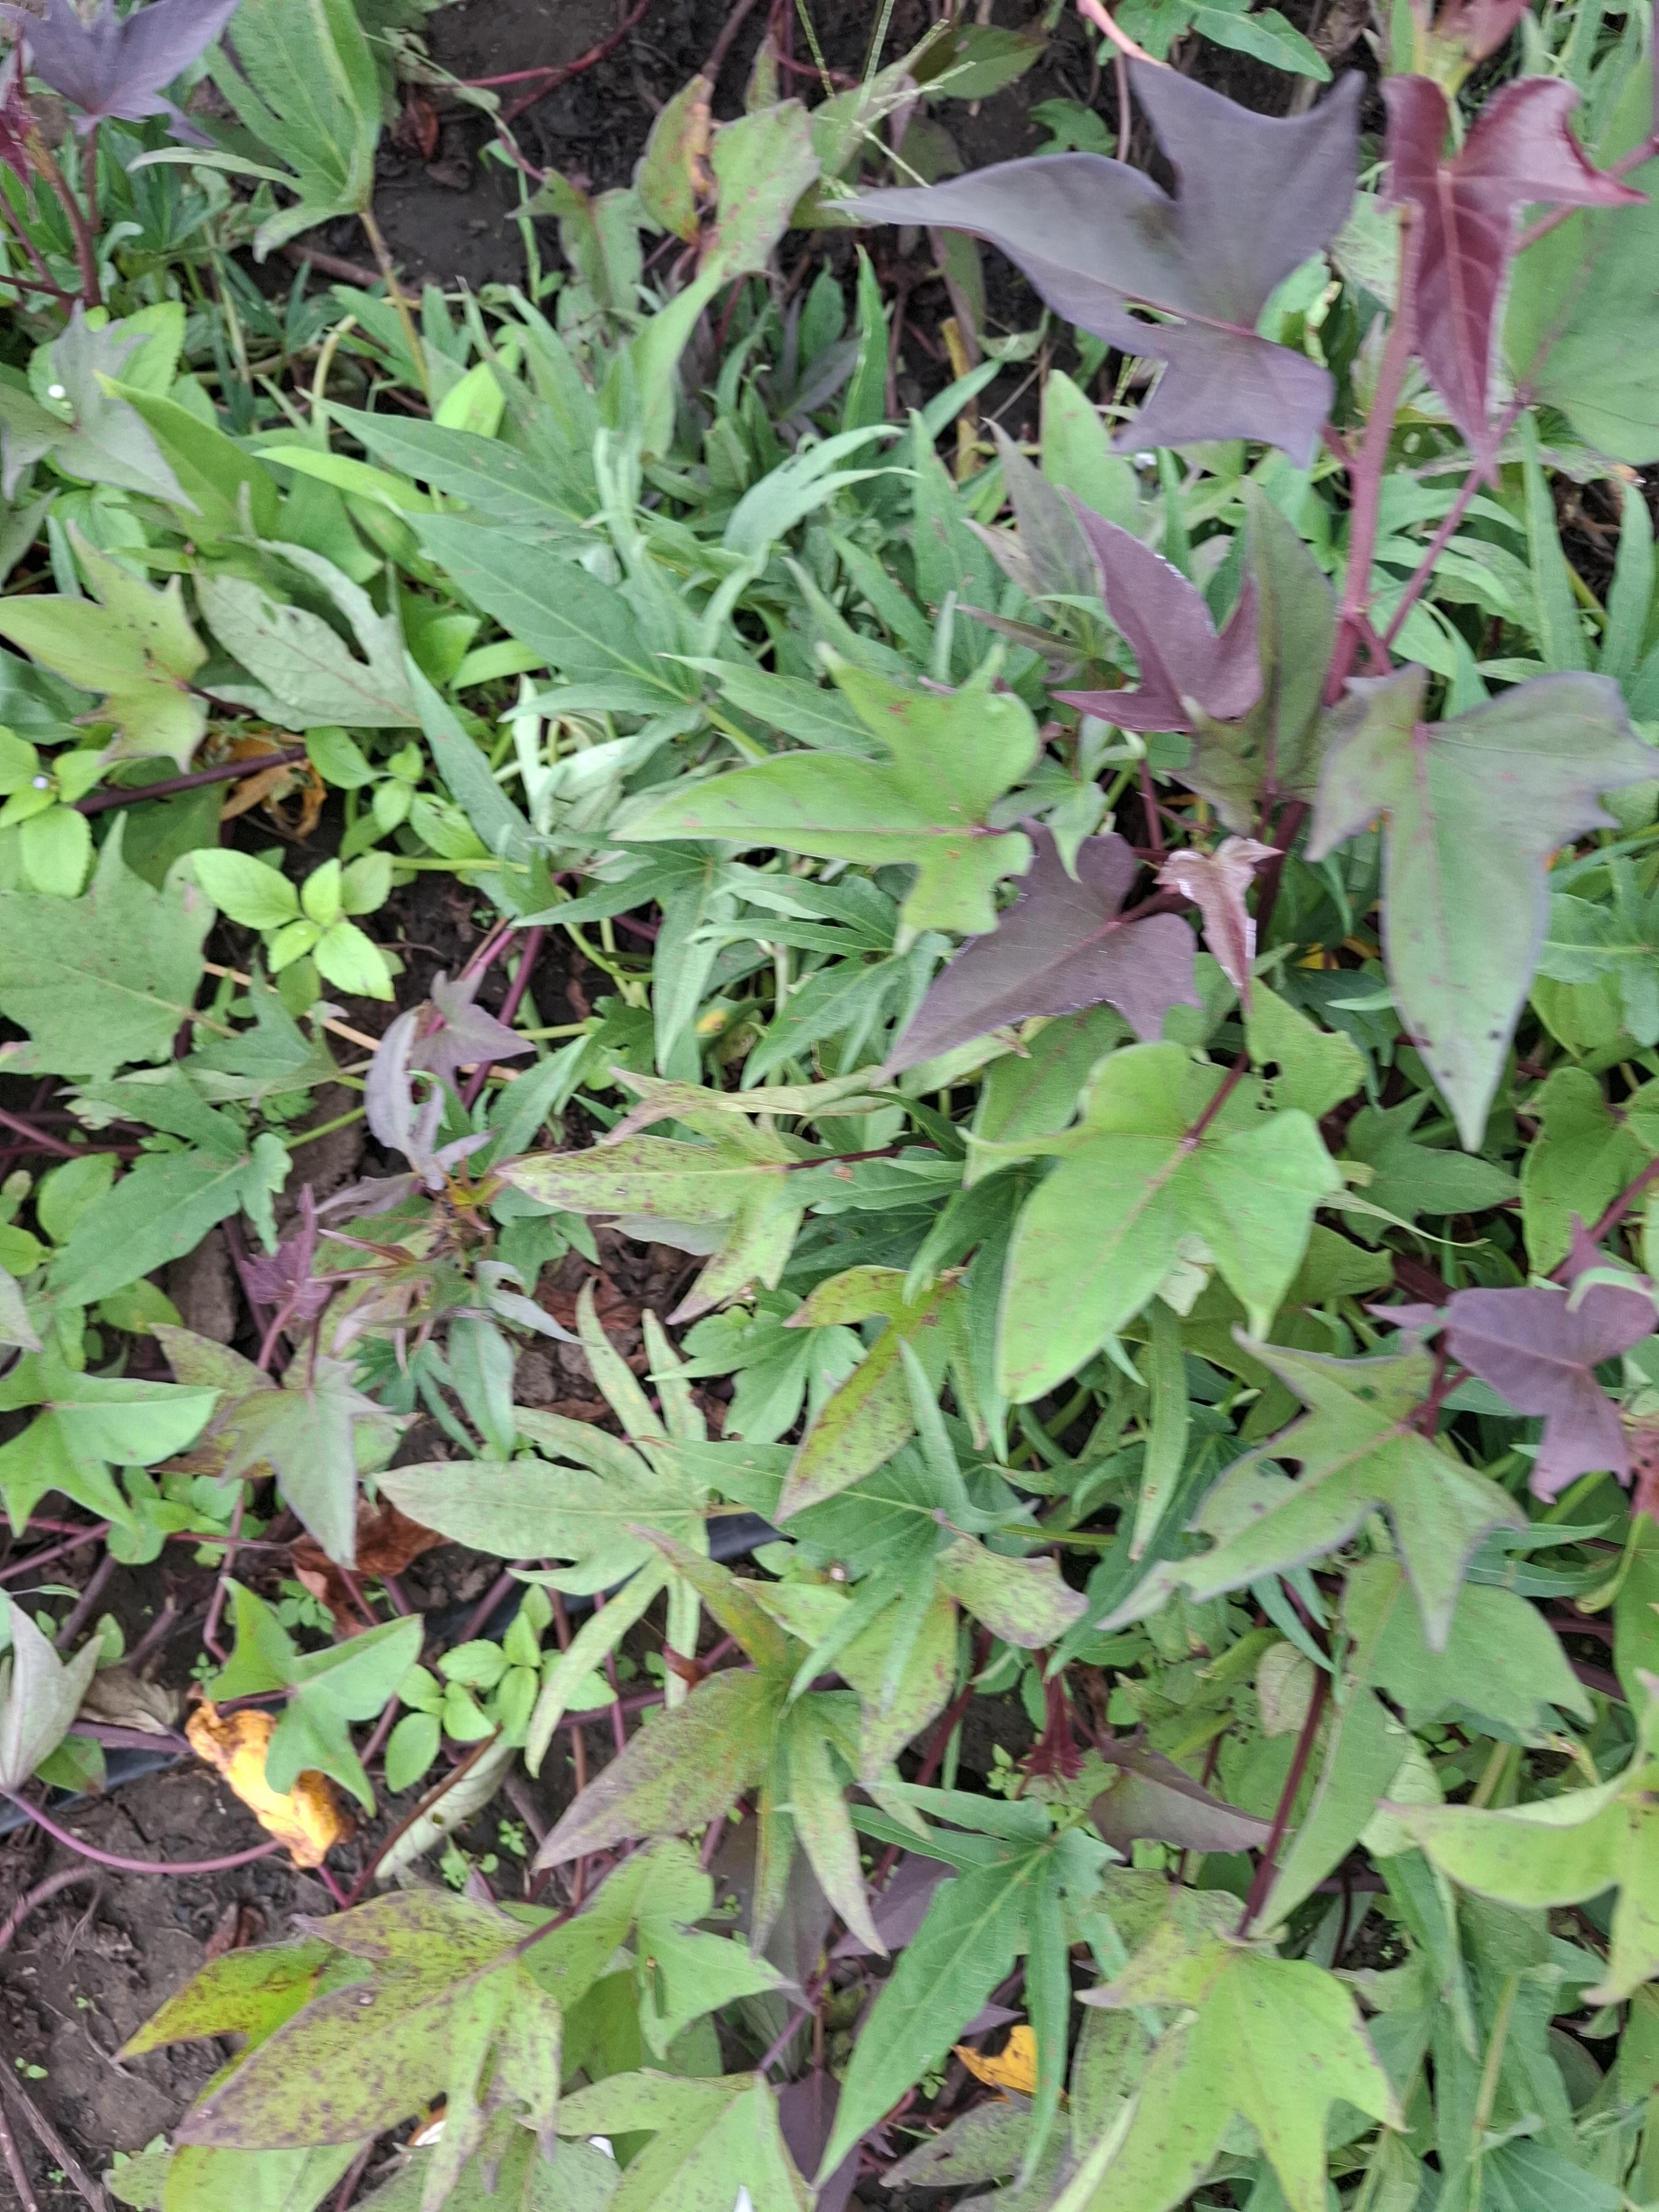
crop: sweet potato
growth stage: flowering
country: Tanzania
